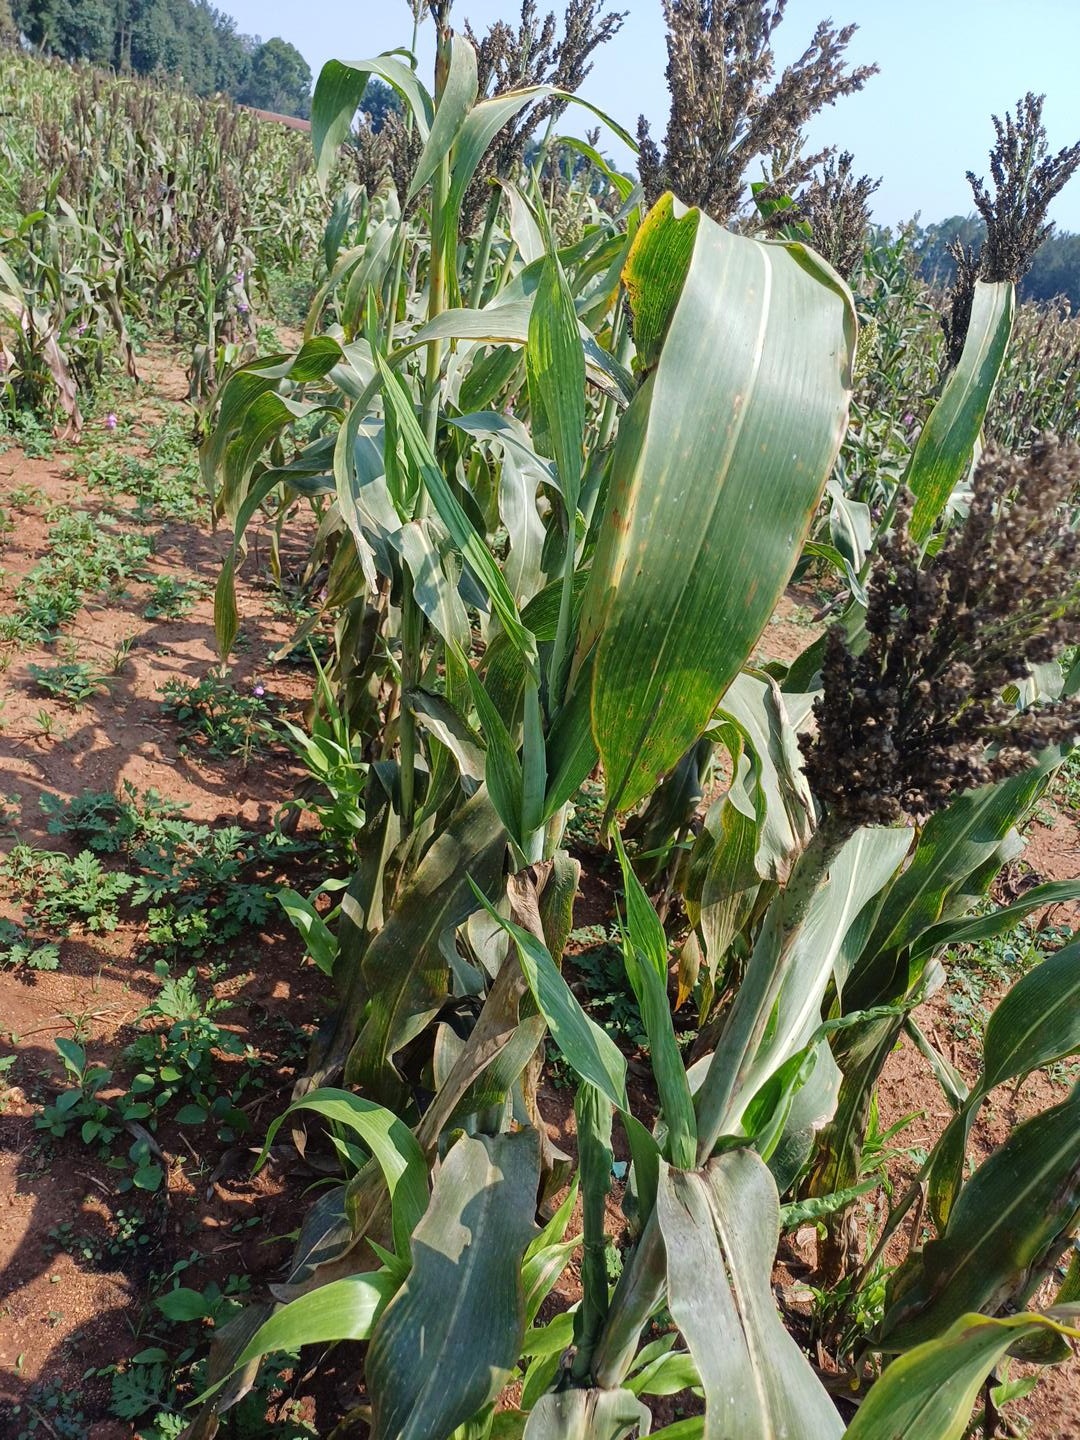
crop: sorghum
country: Kenya
